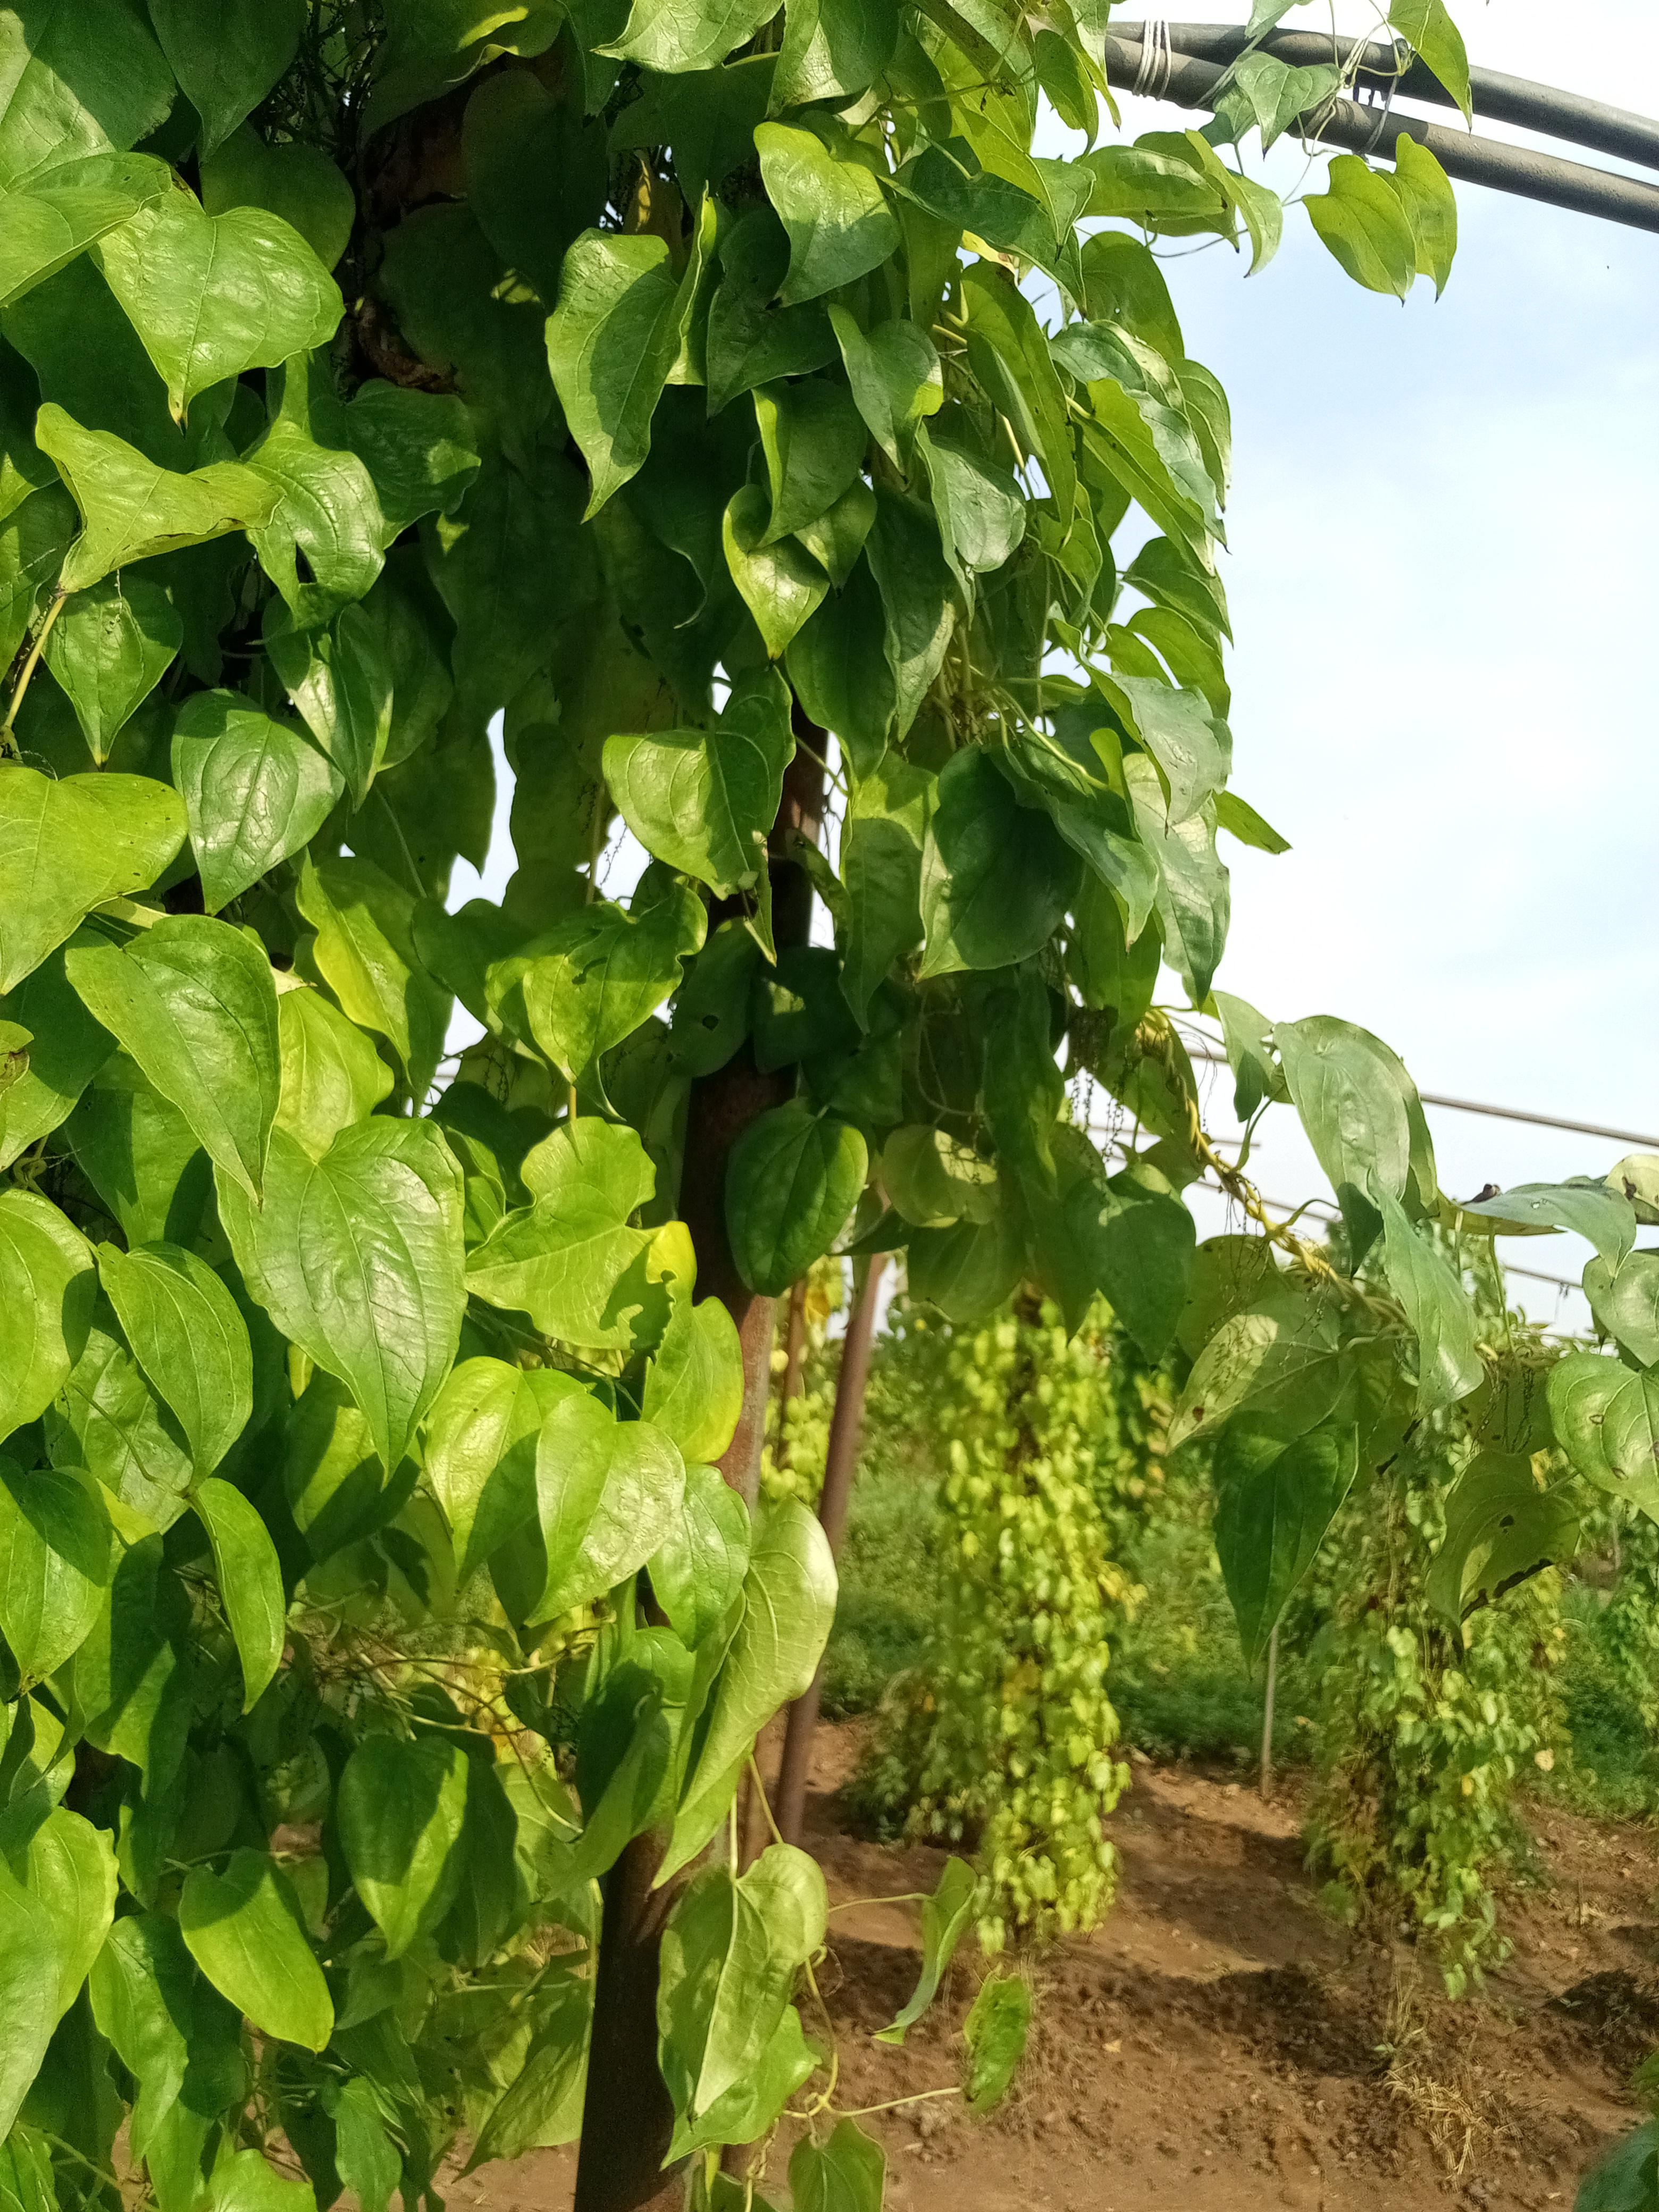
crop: yam
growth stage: maturity
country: Nigeria
